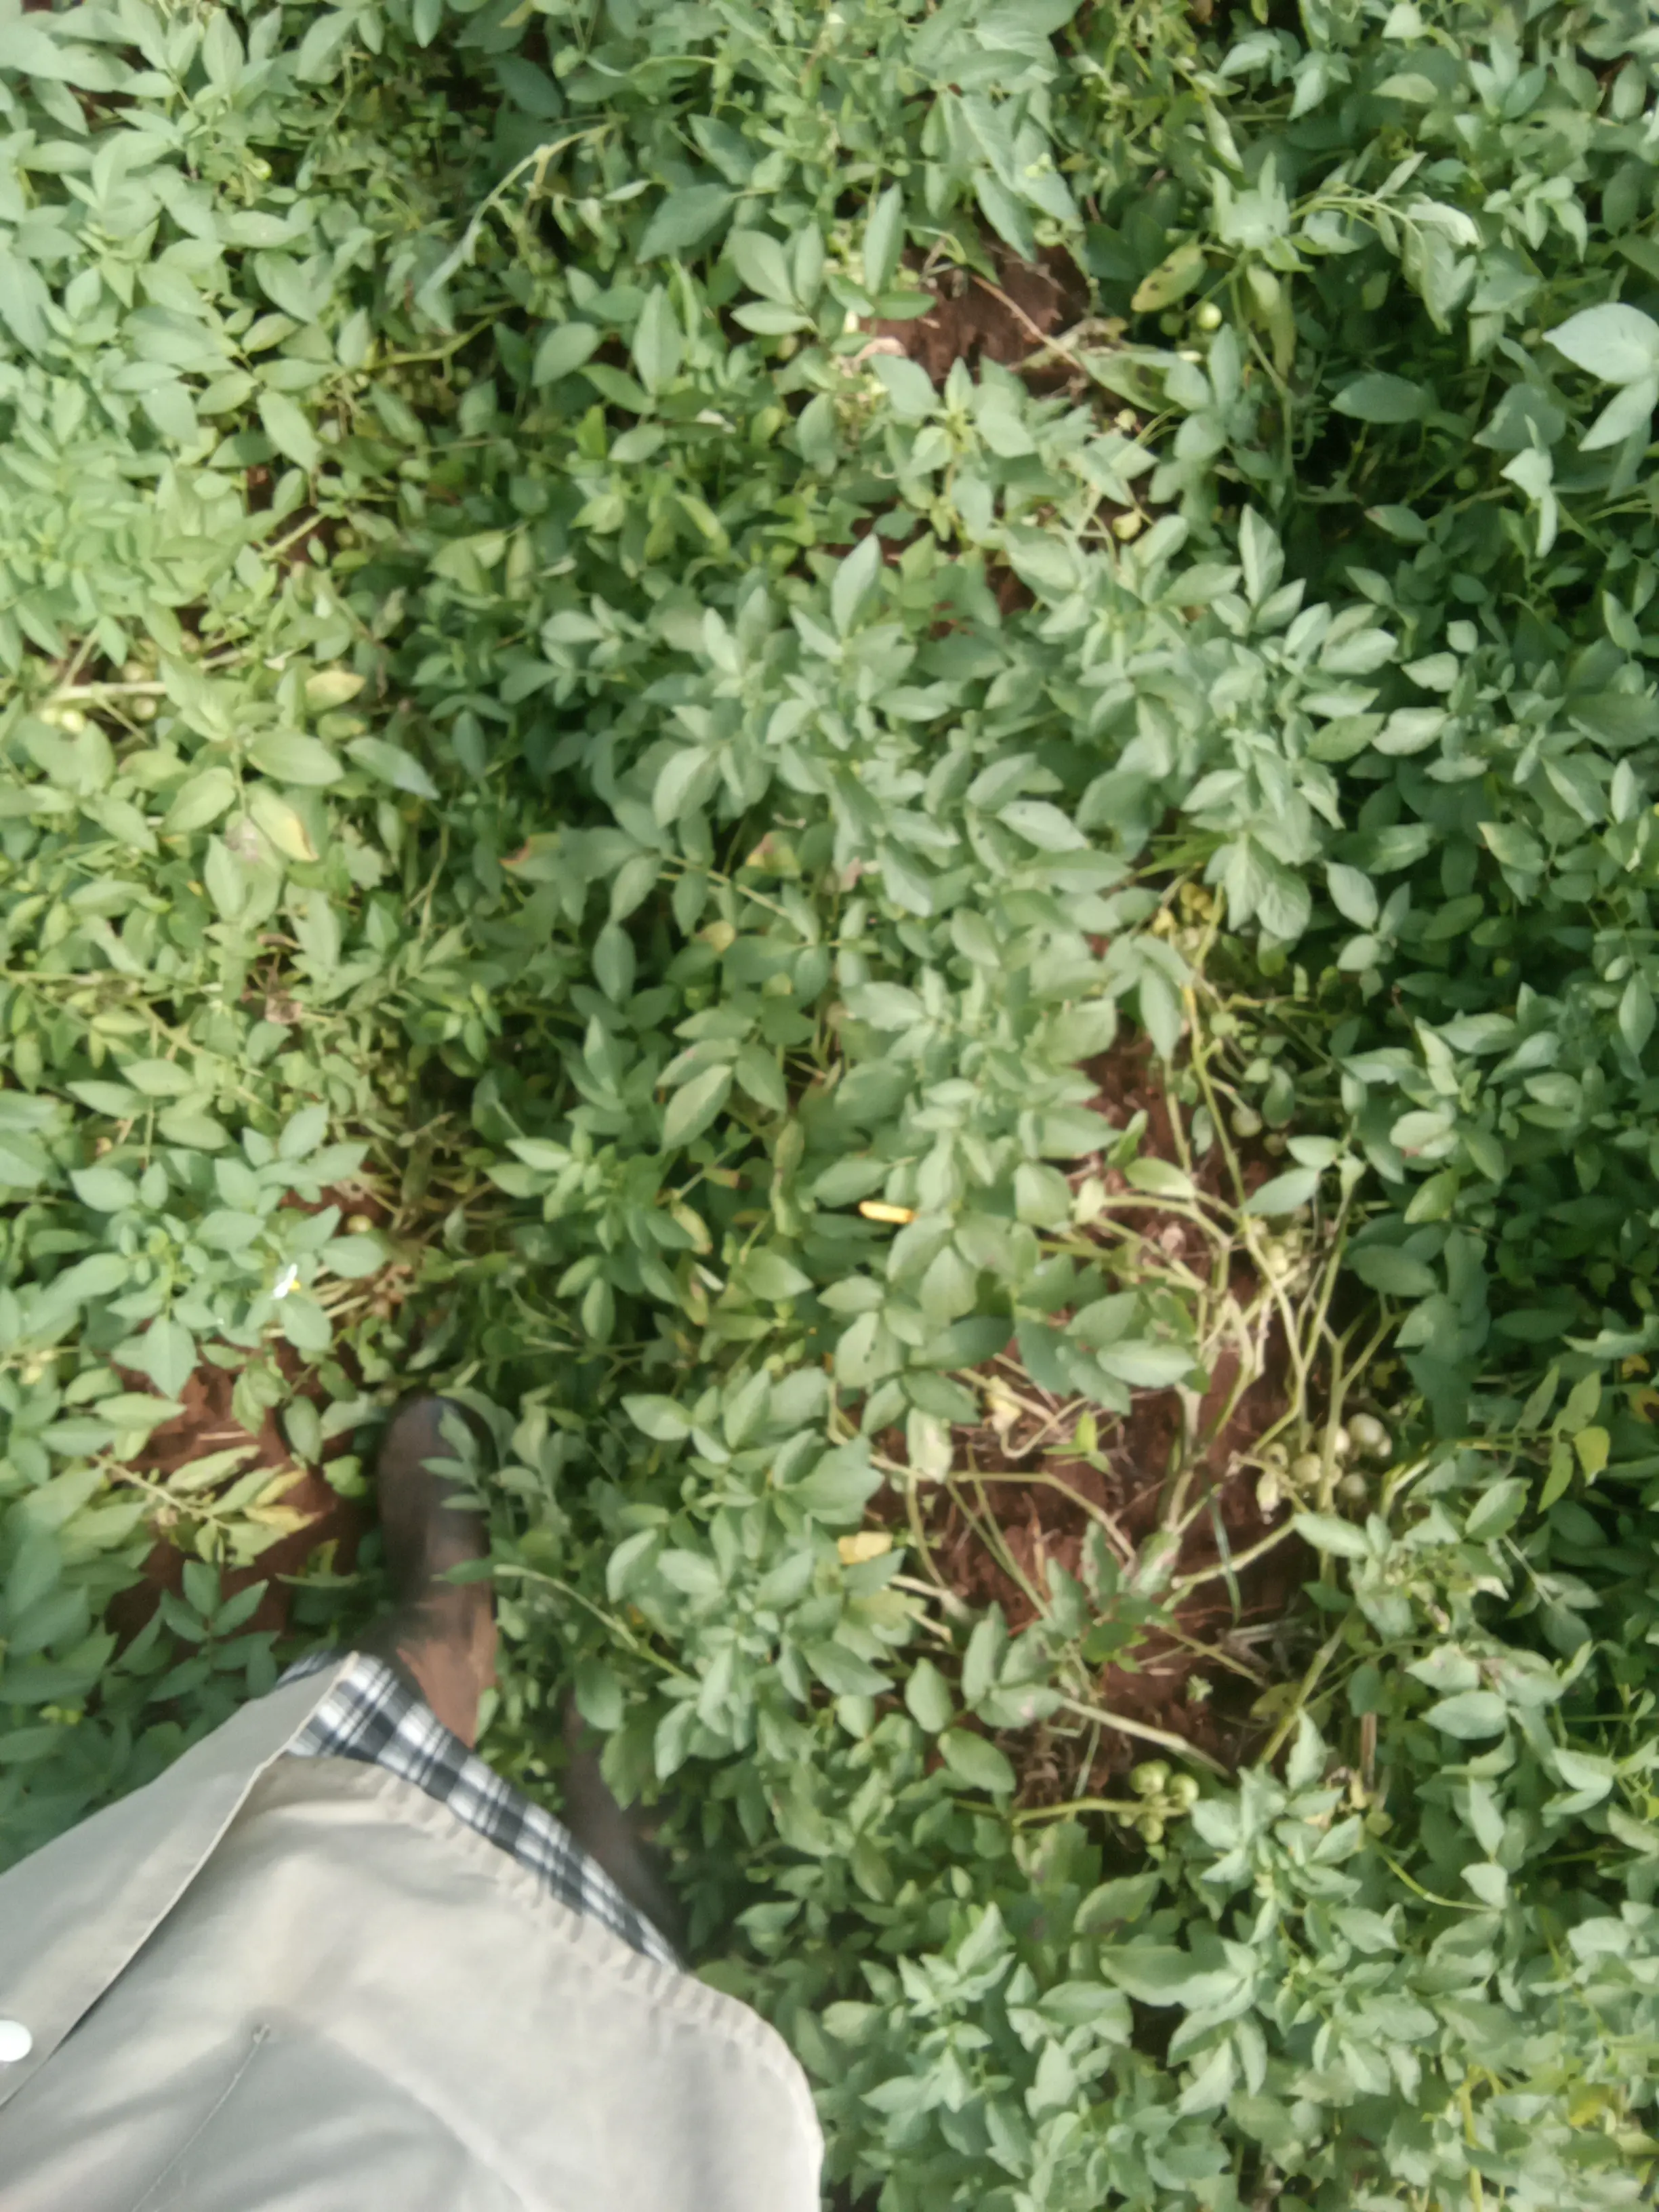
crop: potato
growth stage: harvest maturity
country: Kenya
